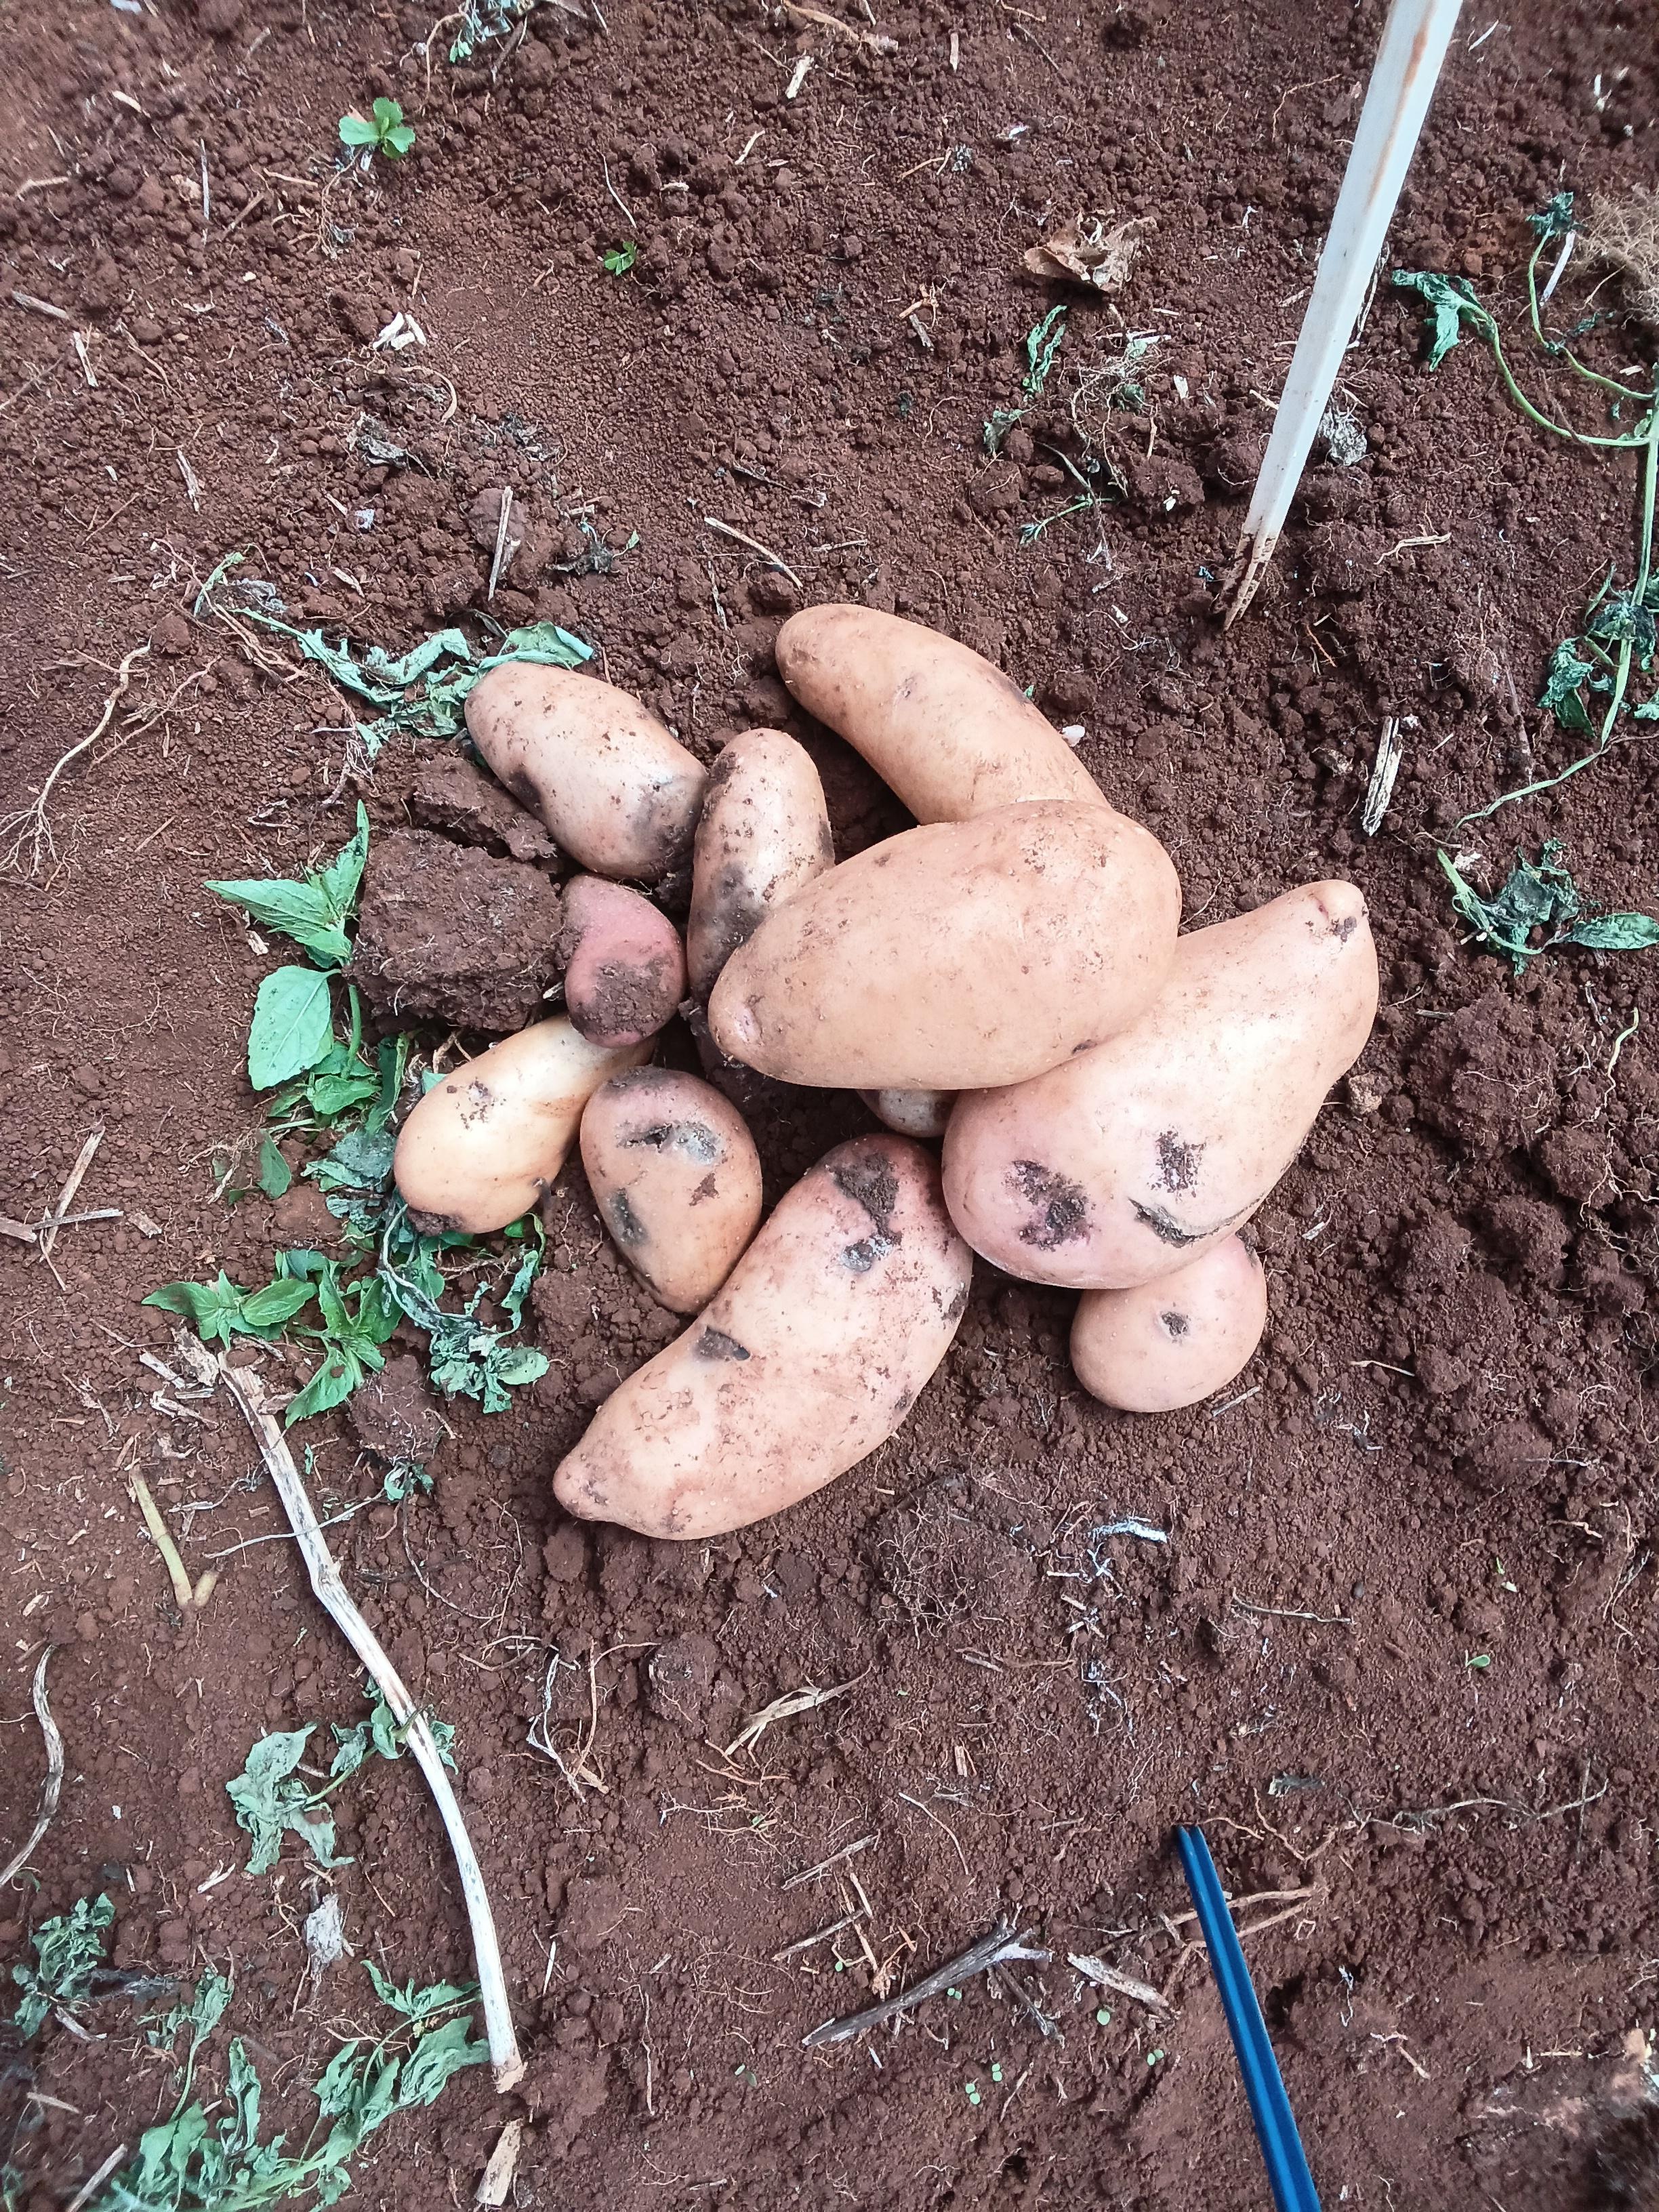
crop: potato
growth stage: harvest
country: Kenya
